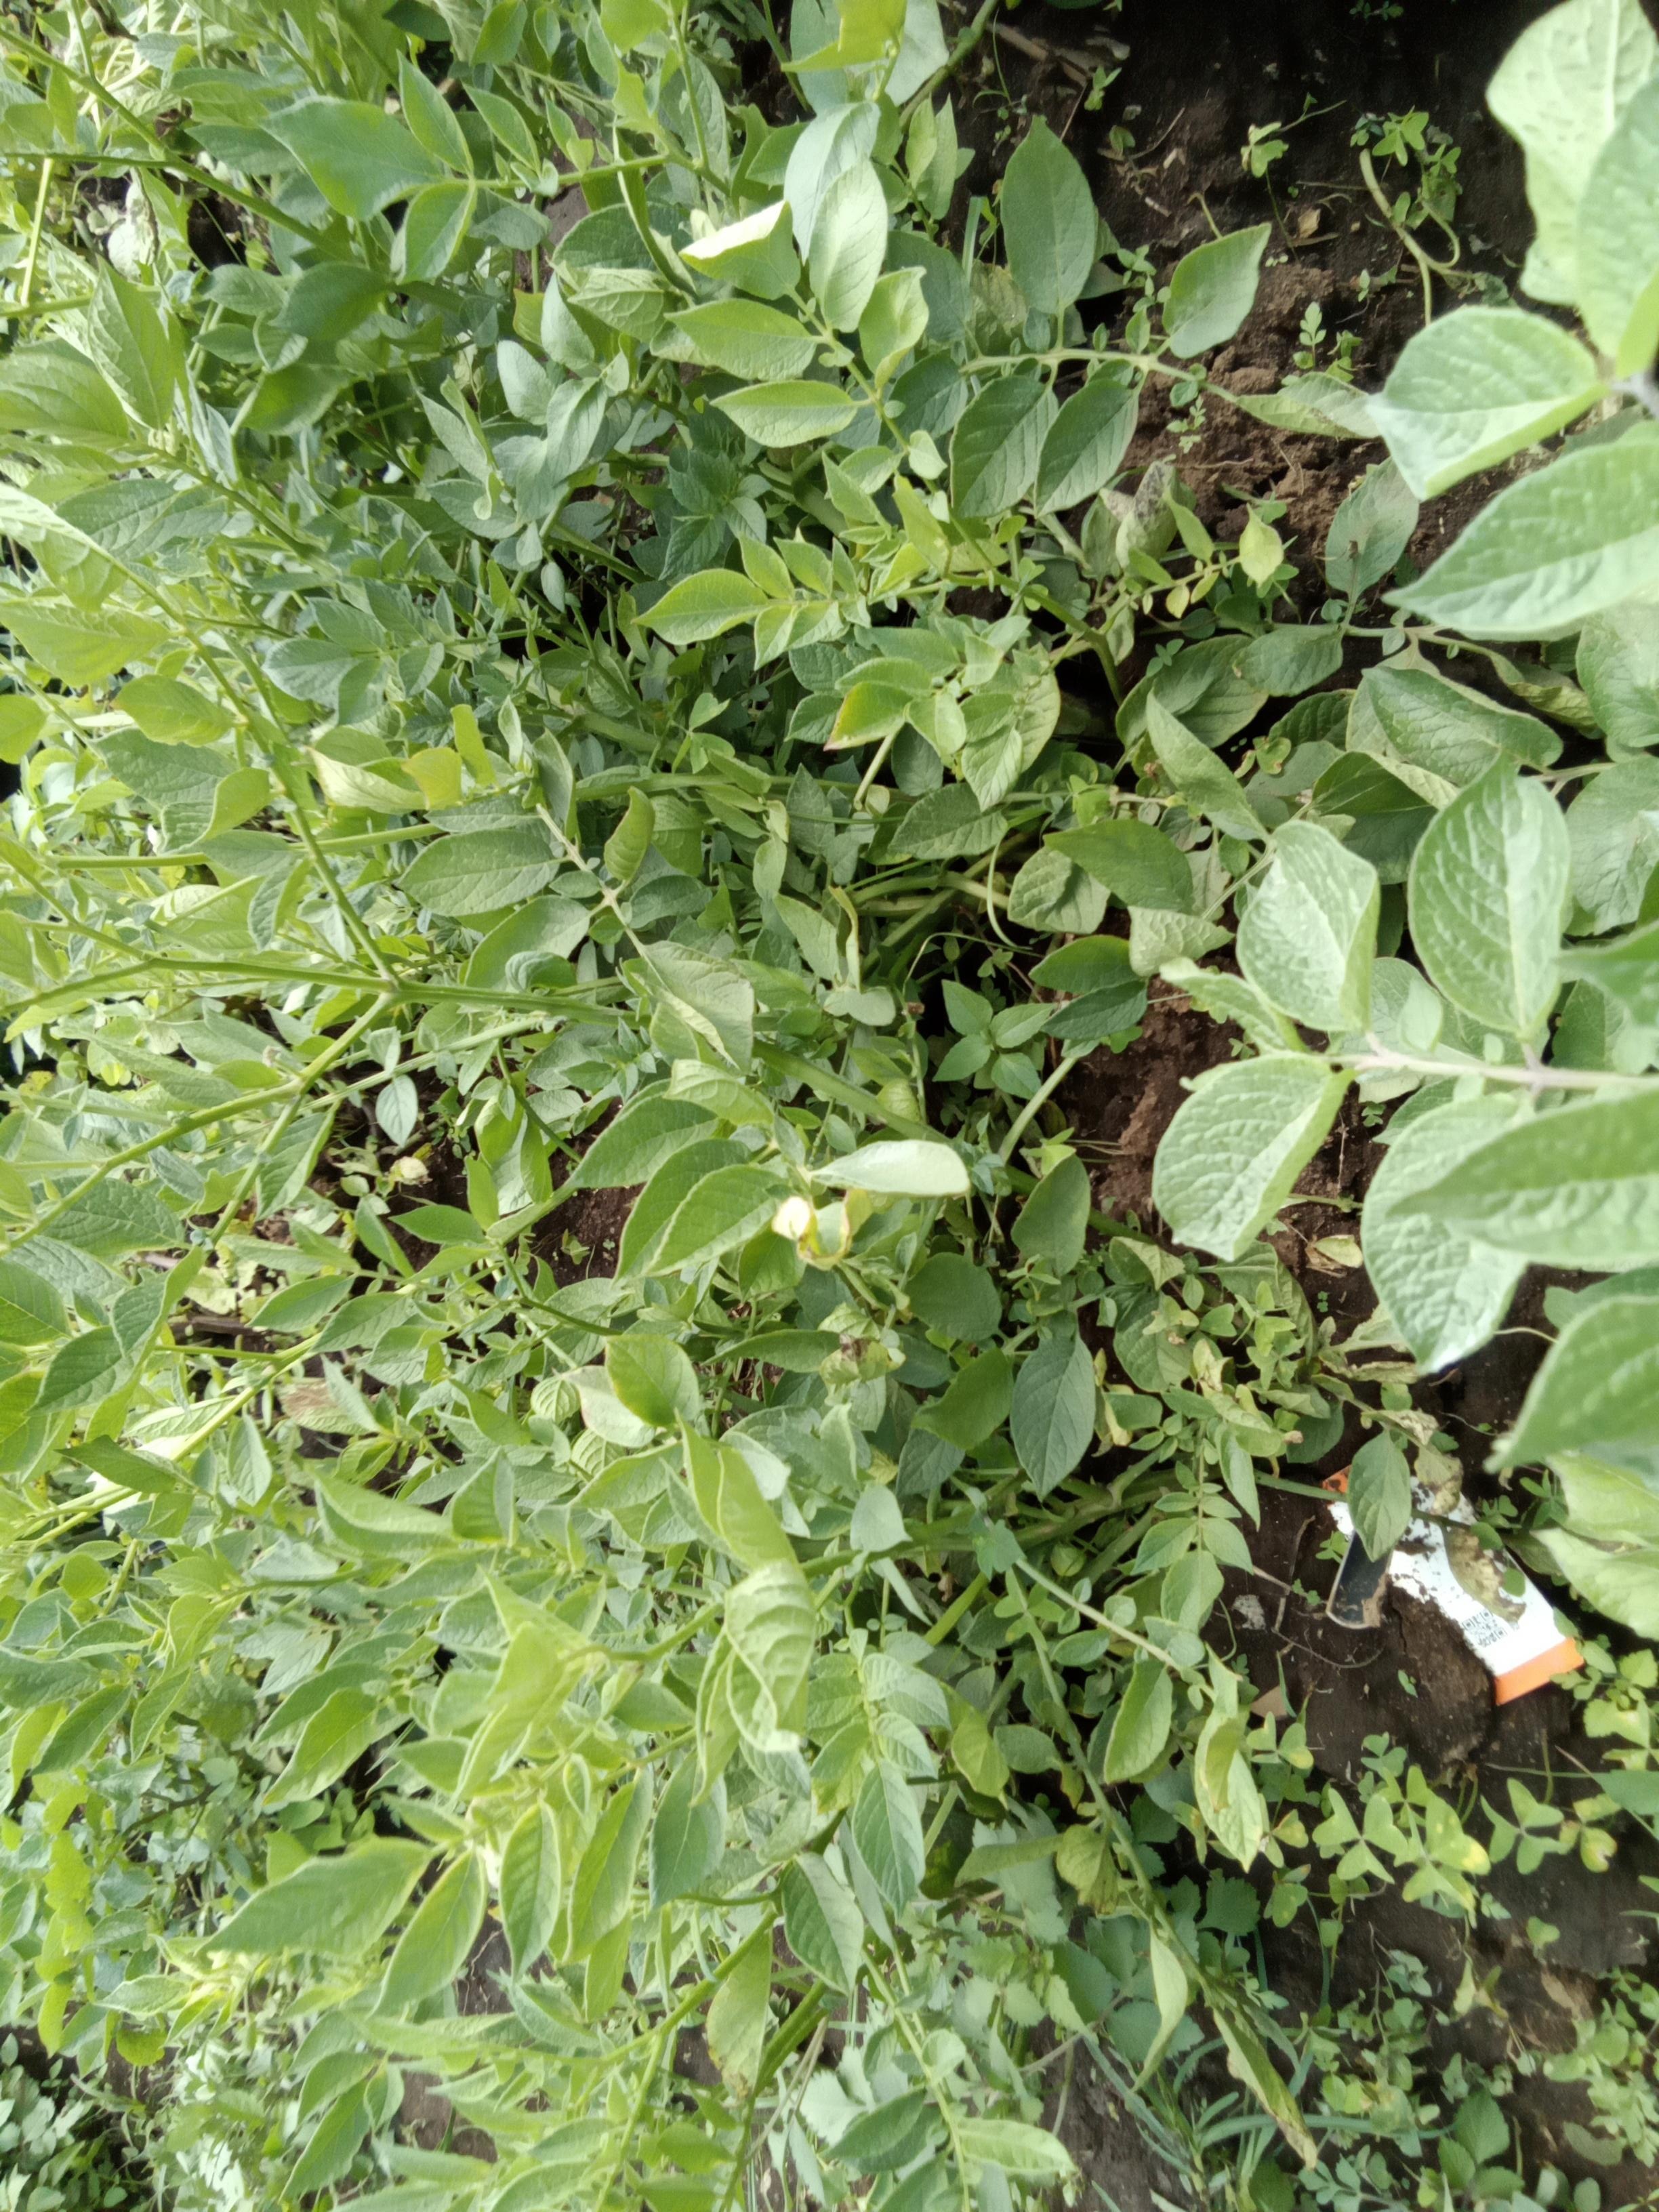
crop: potato
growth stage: vegetative
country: Kenya
